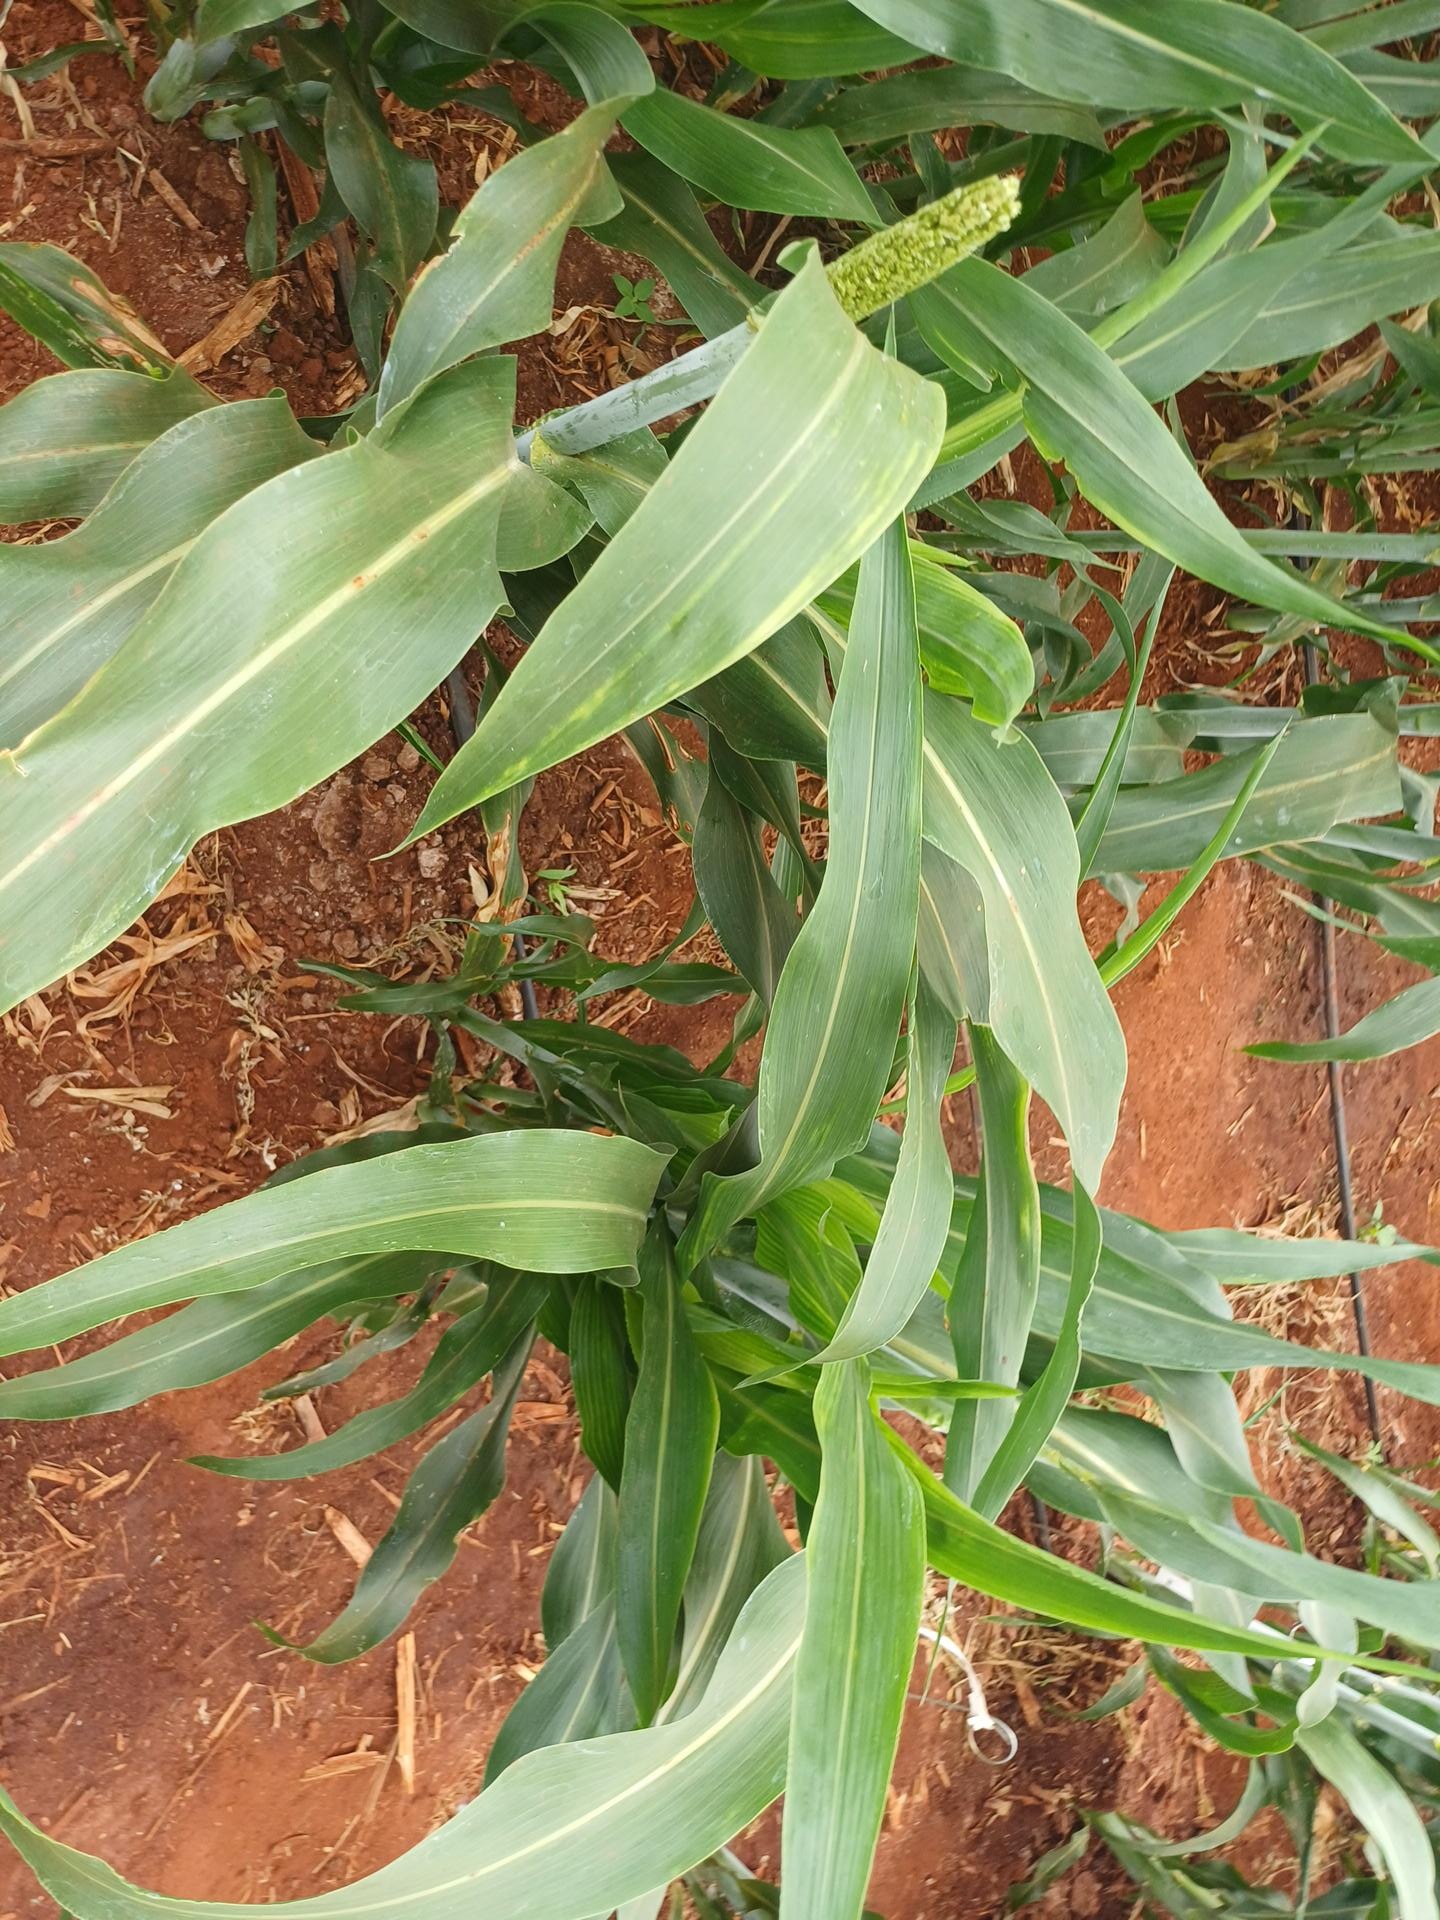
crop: sorghum
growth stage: heading tuber
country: Kenya
